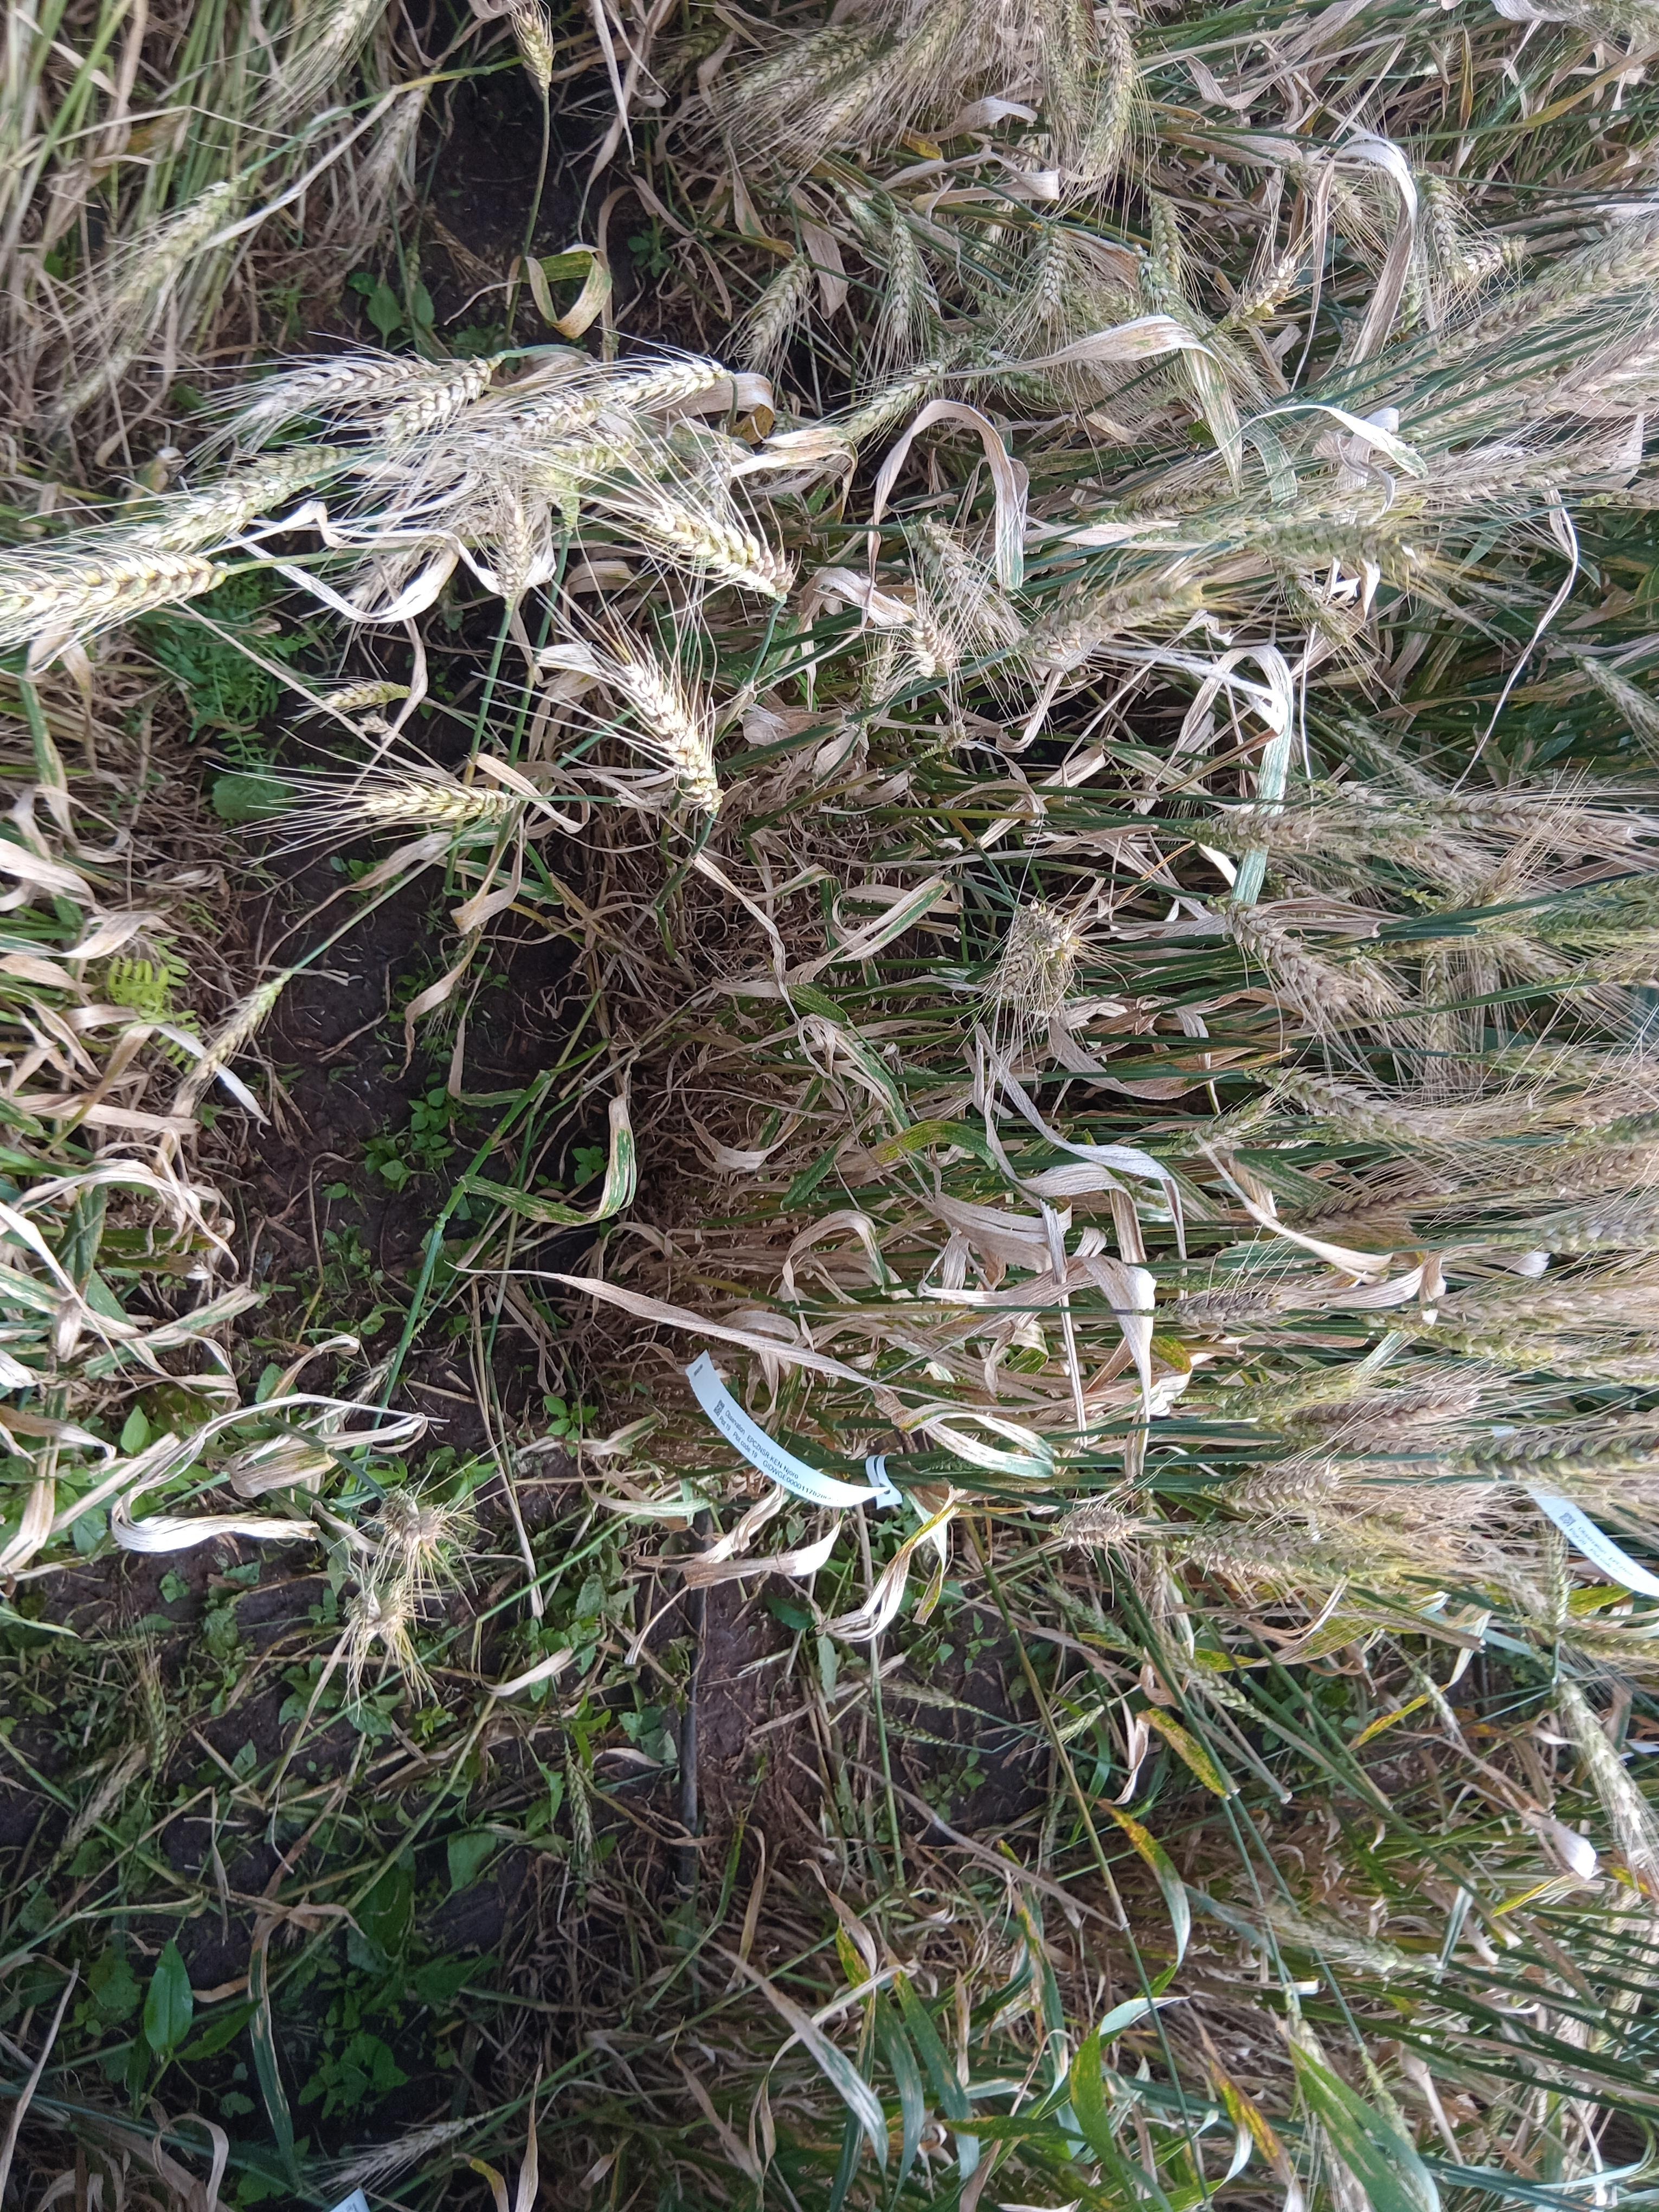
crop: wheat
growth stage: maturity
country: Kenya
